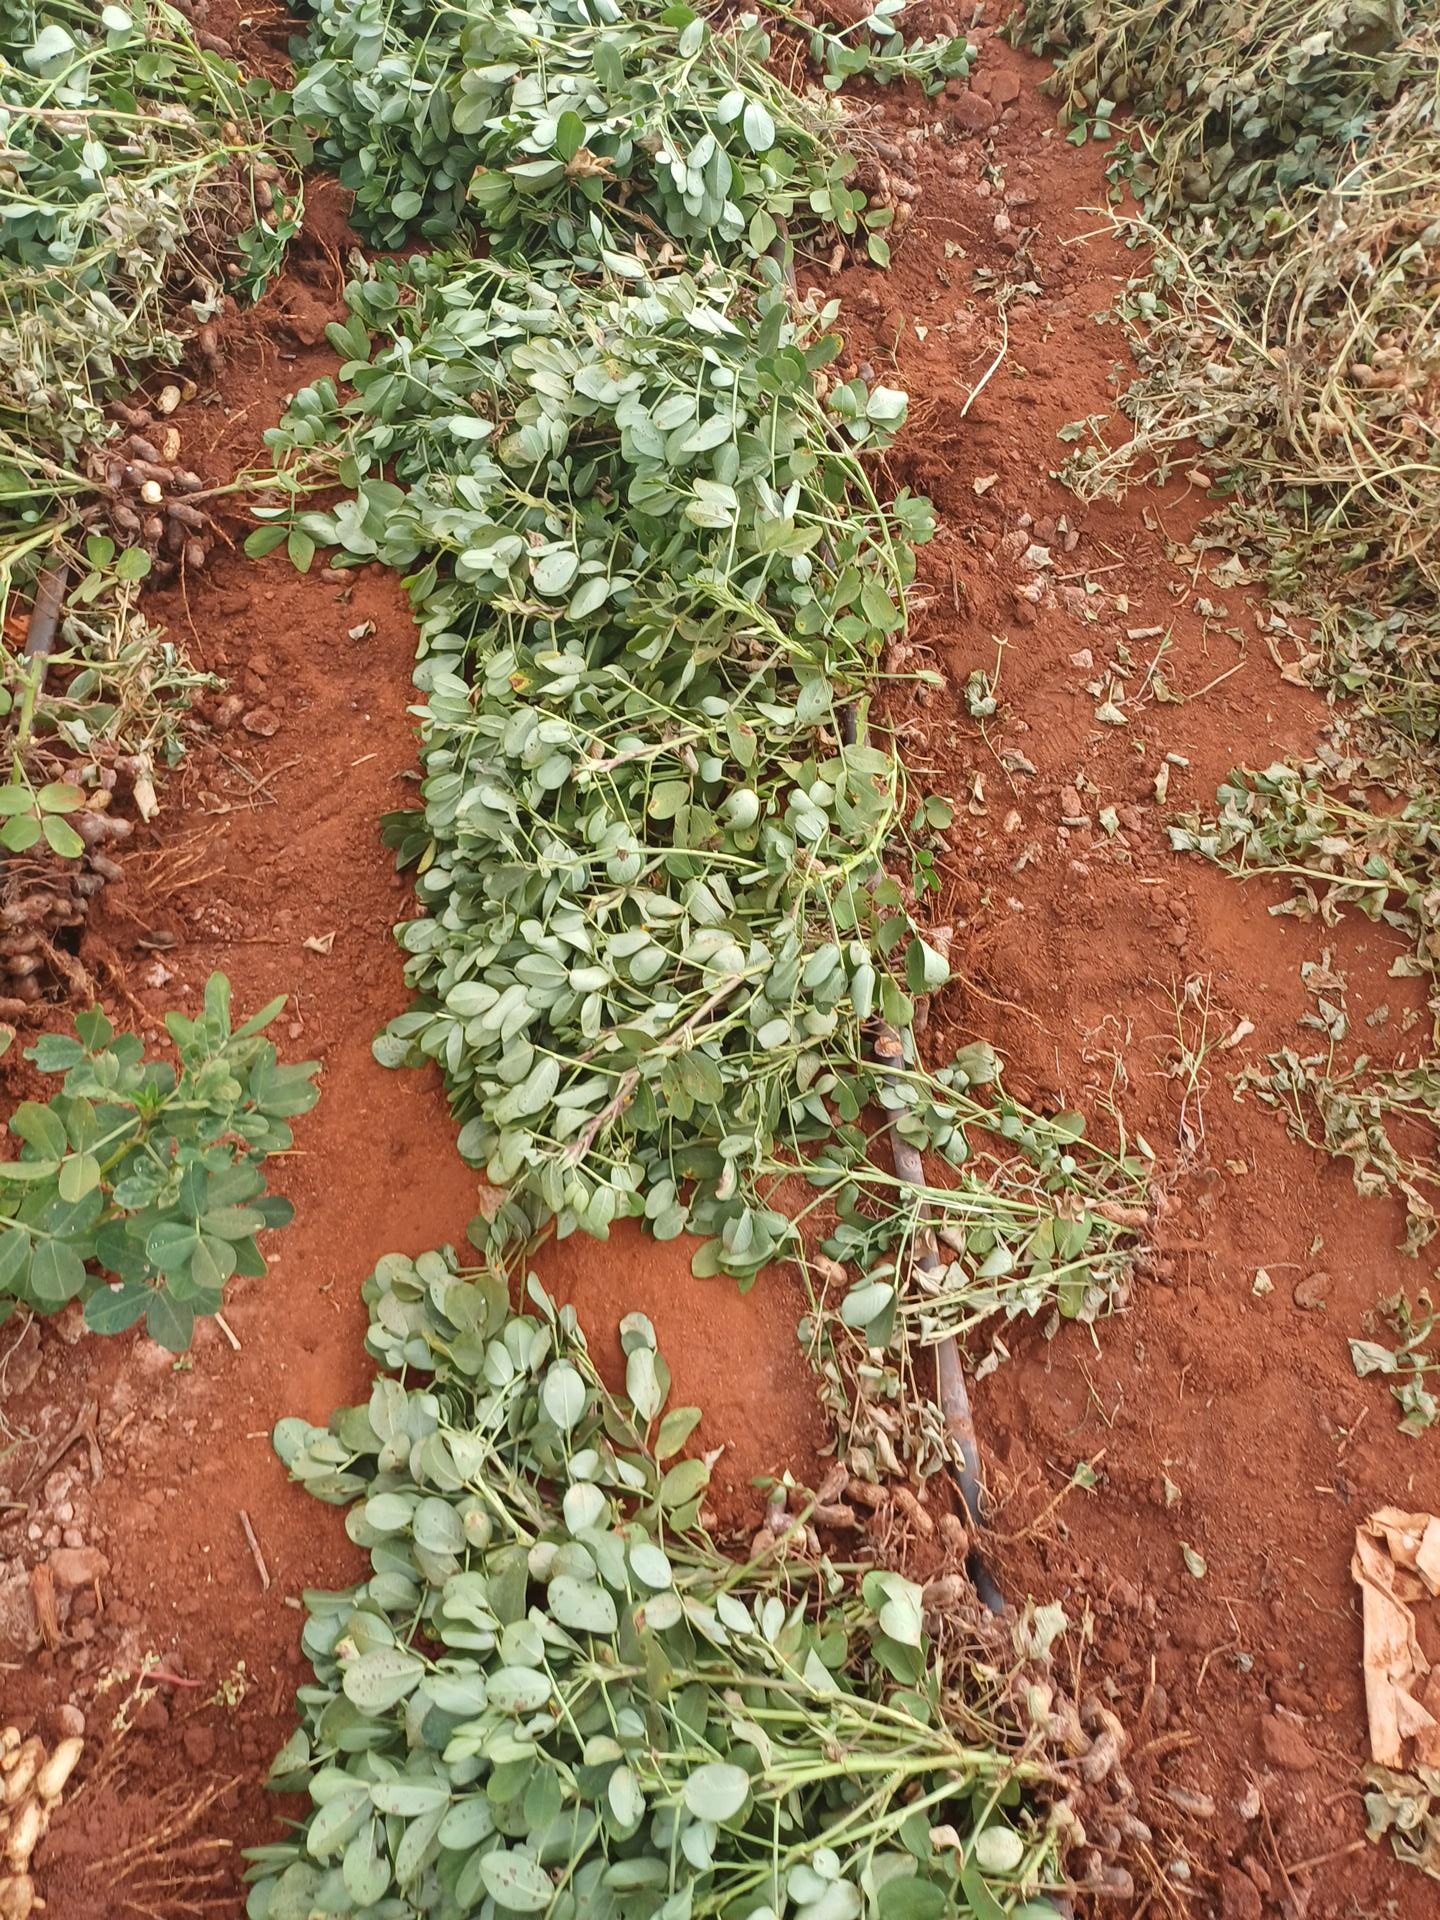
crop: groundnut
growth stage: harvest
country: Kenya
